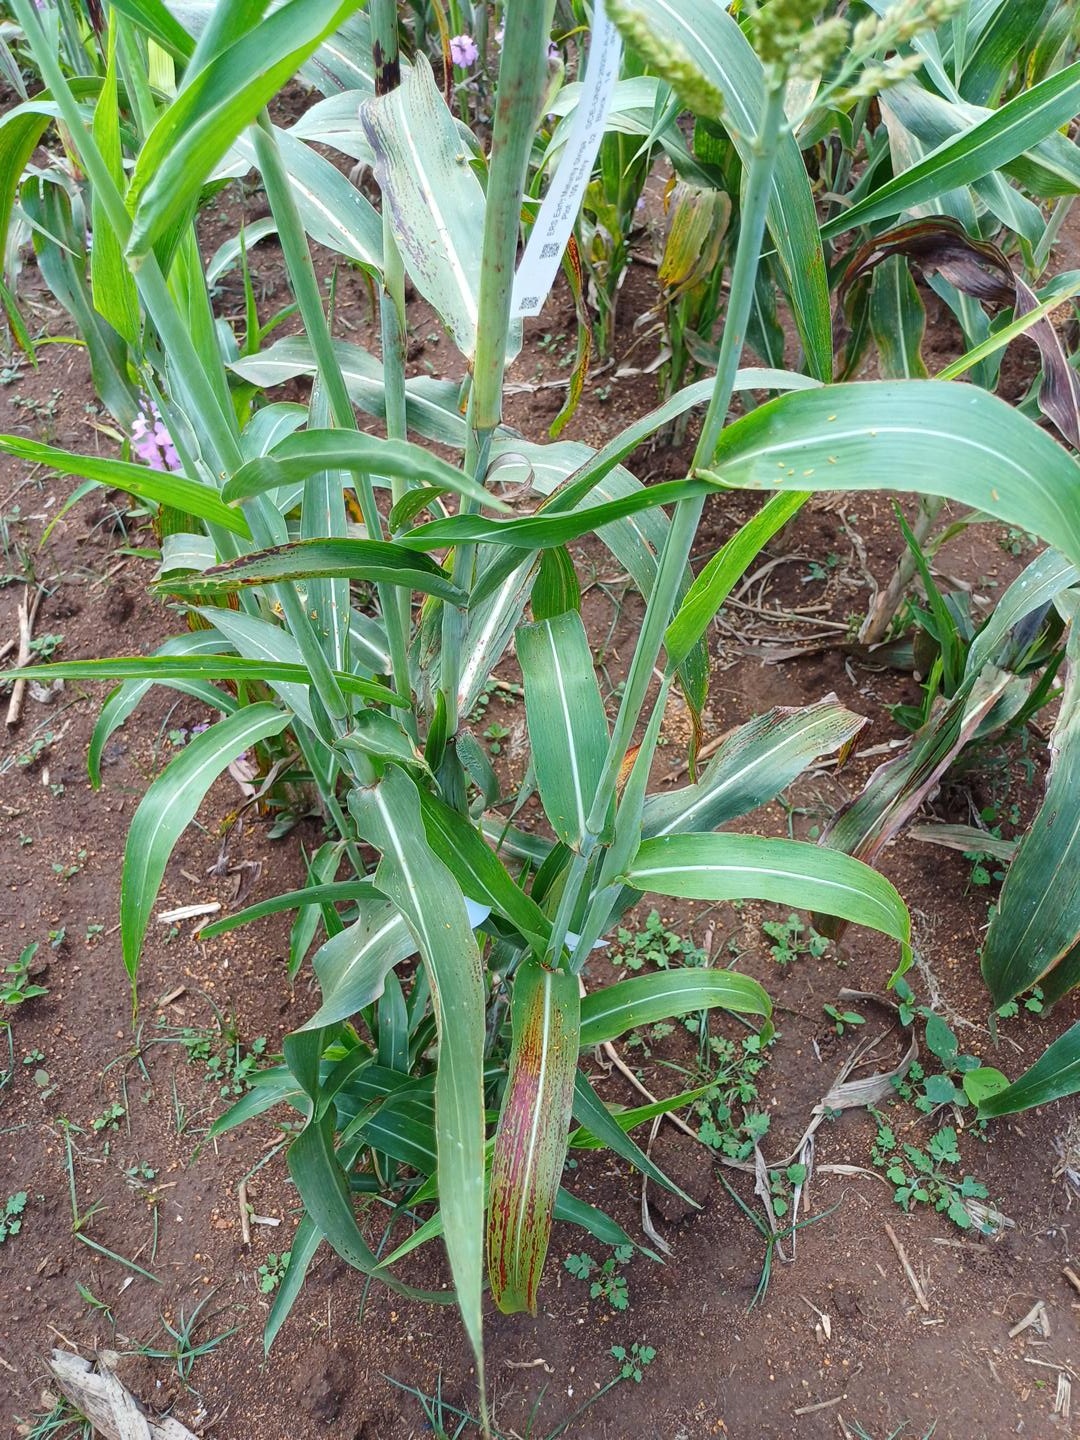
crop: sorghum
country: Kenya
